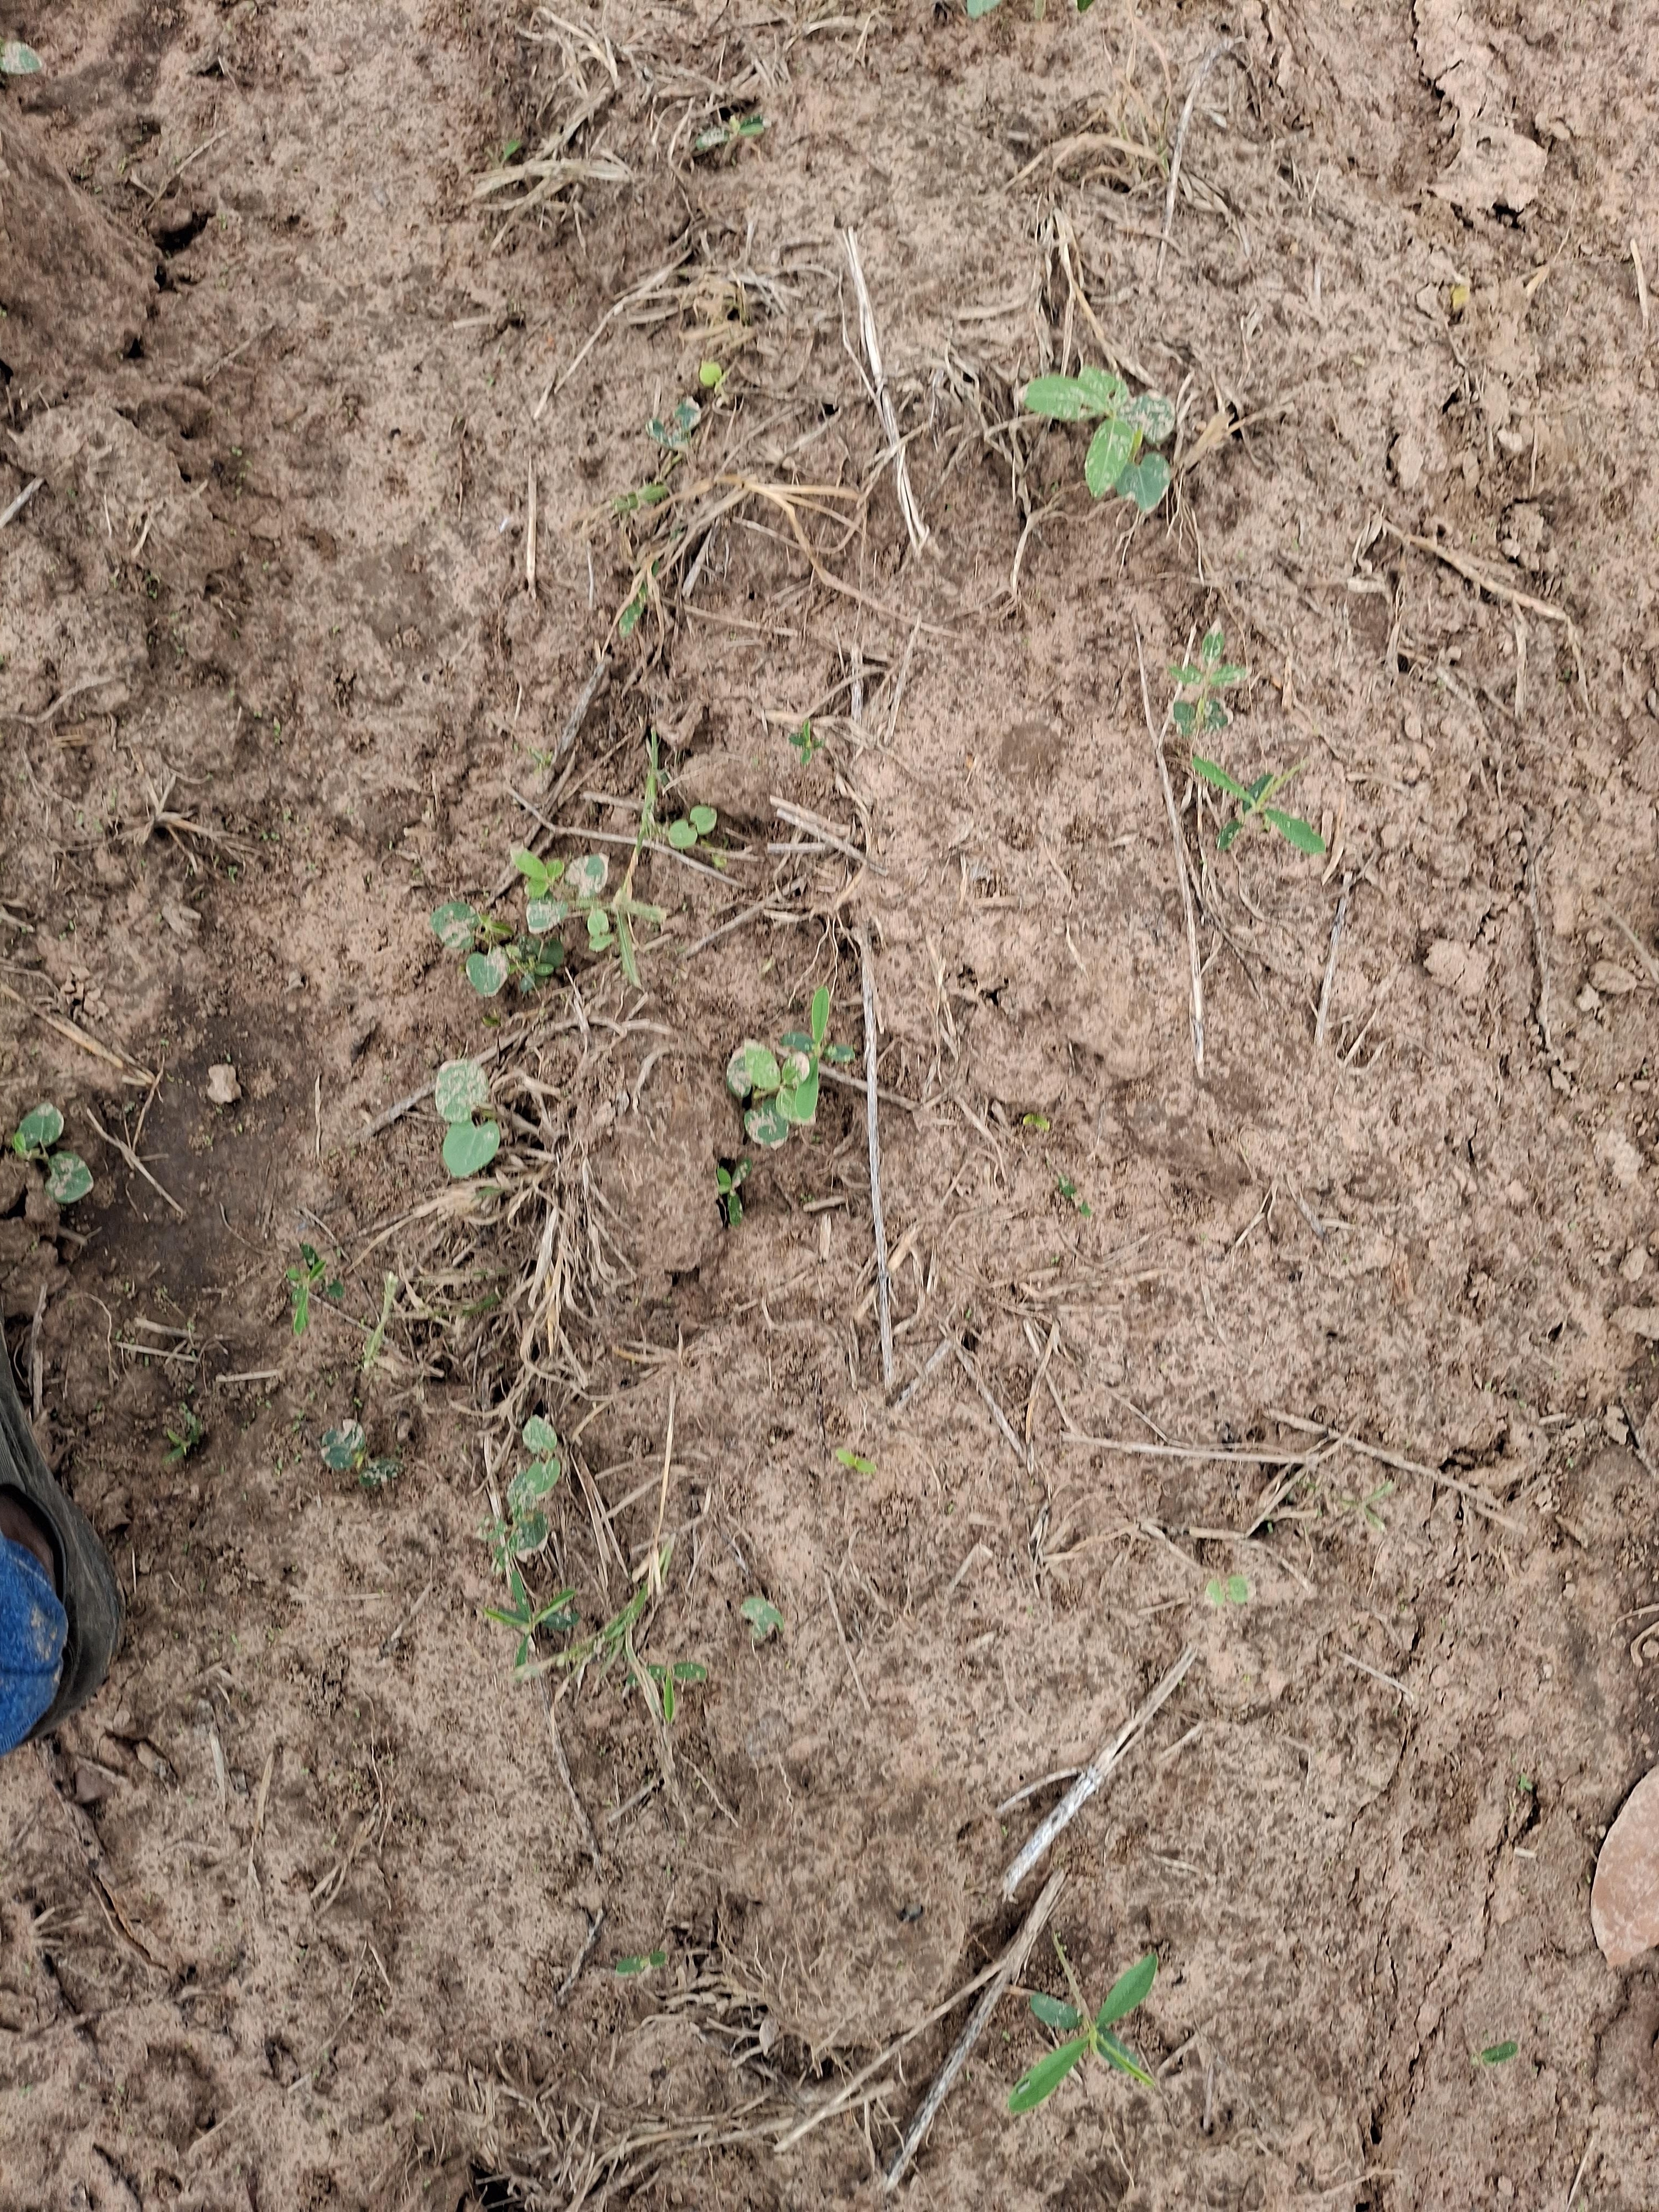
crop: cowpea
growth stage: emergence
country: Nigeria
